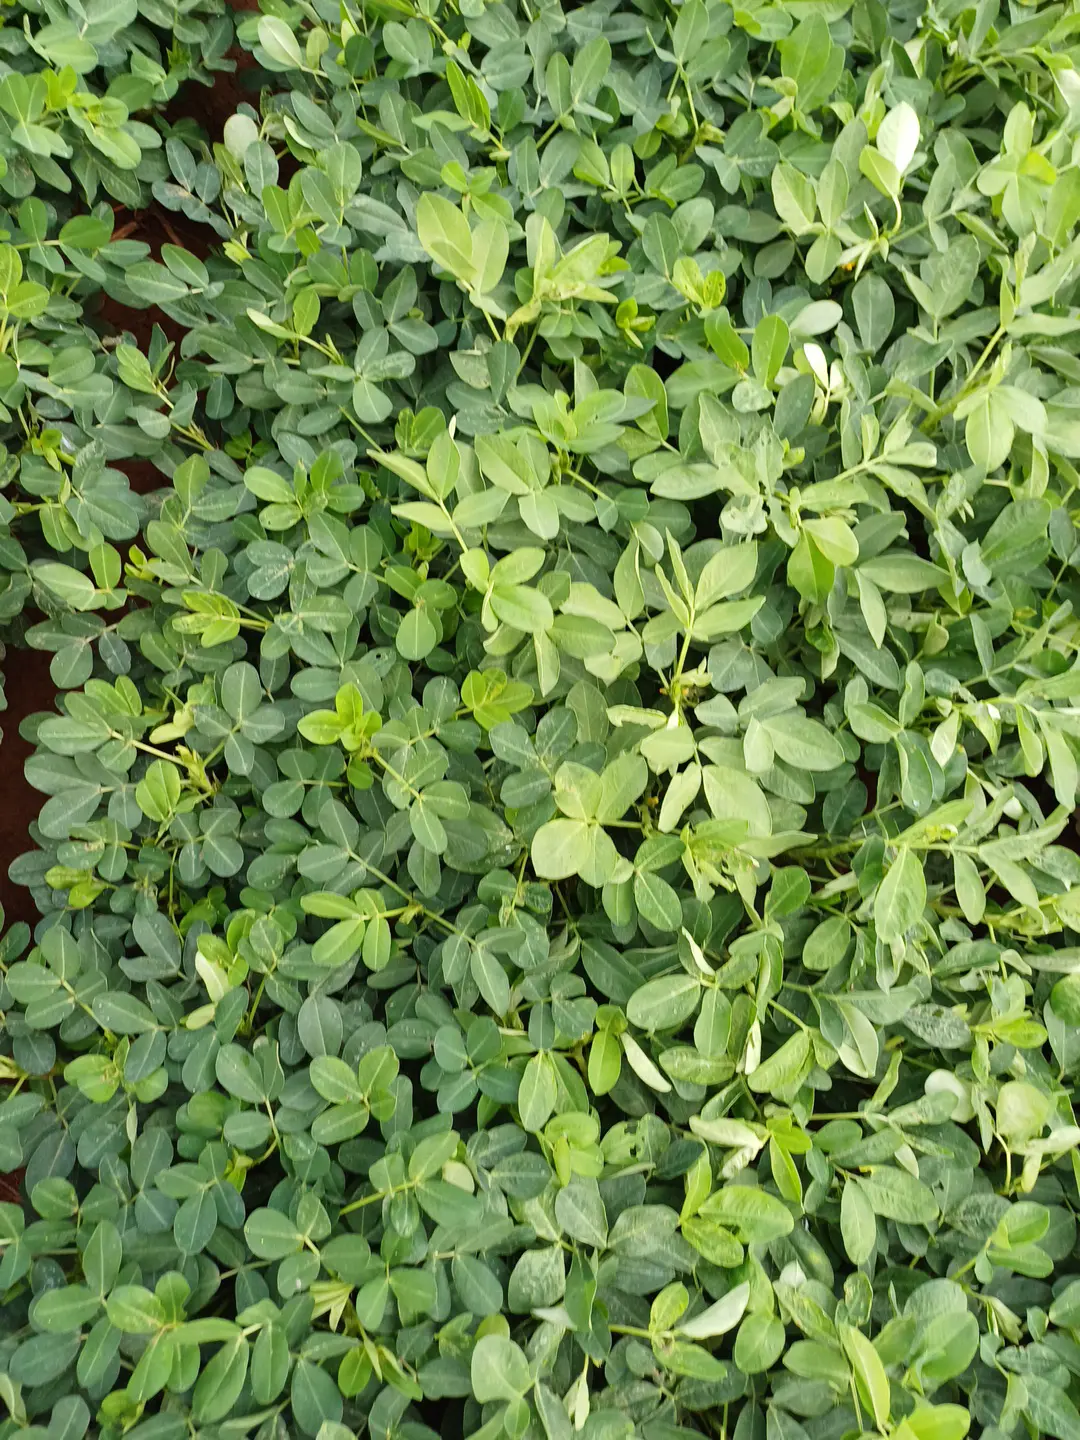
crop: groundnut
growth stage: flowering
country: Kenya
